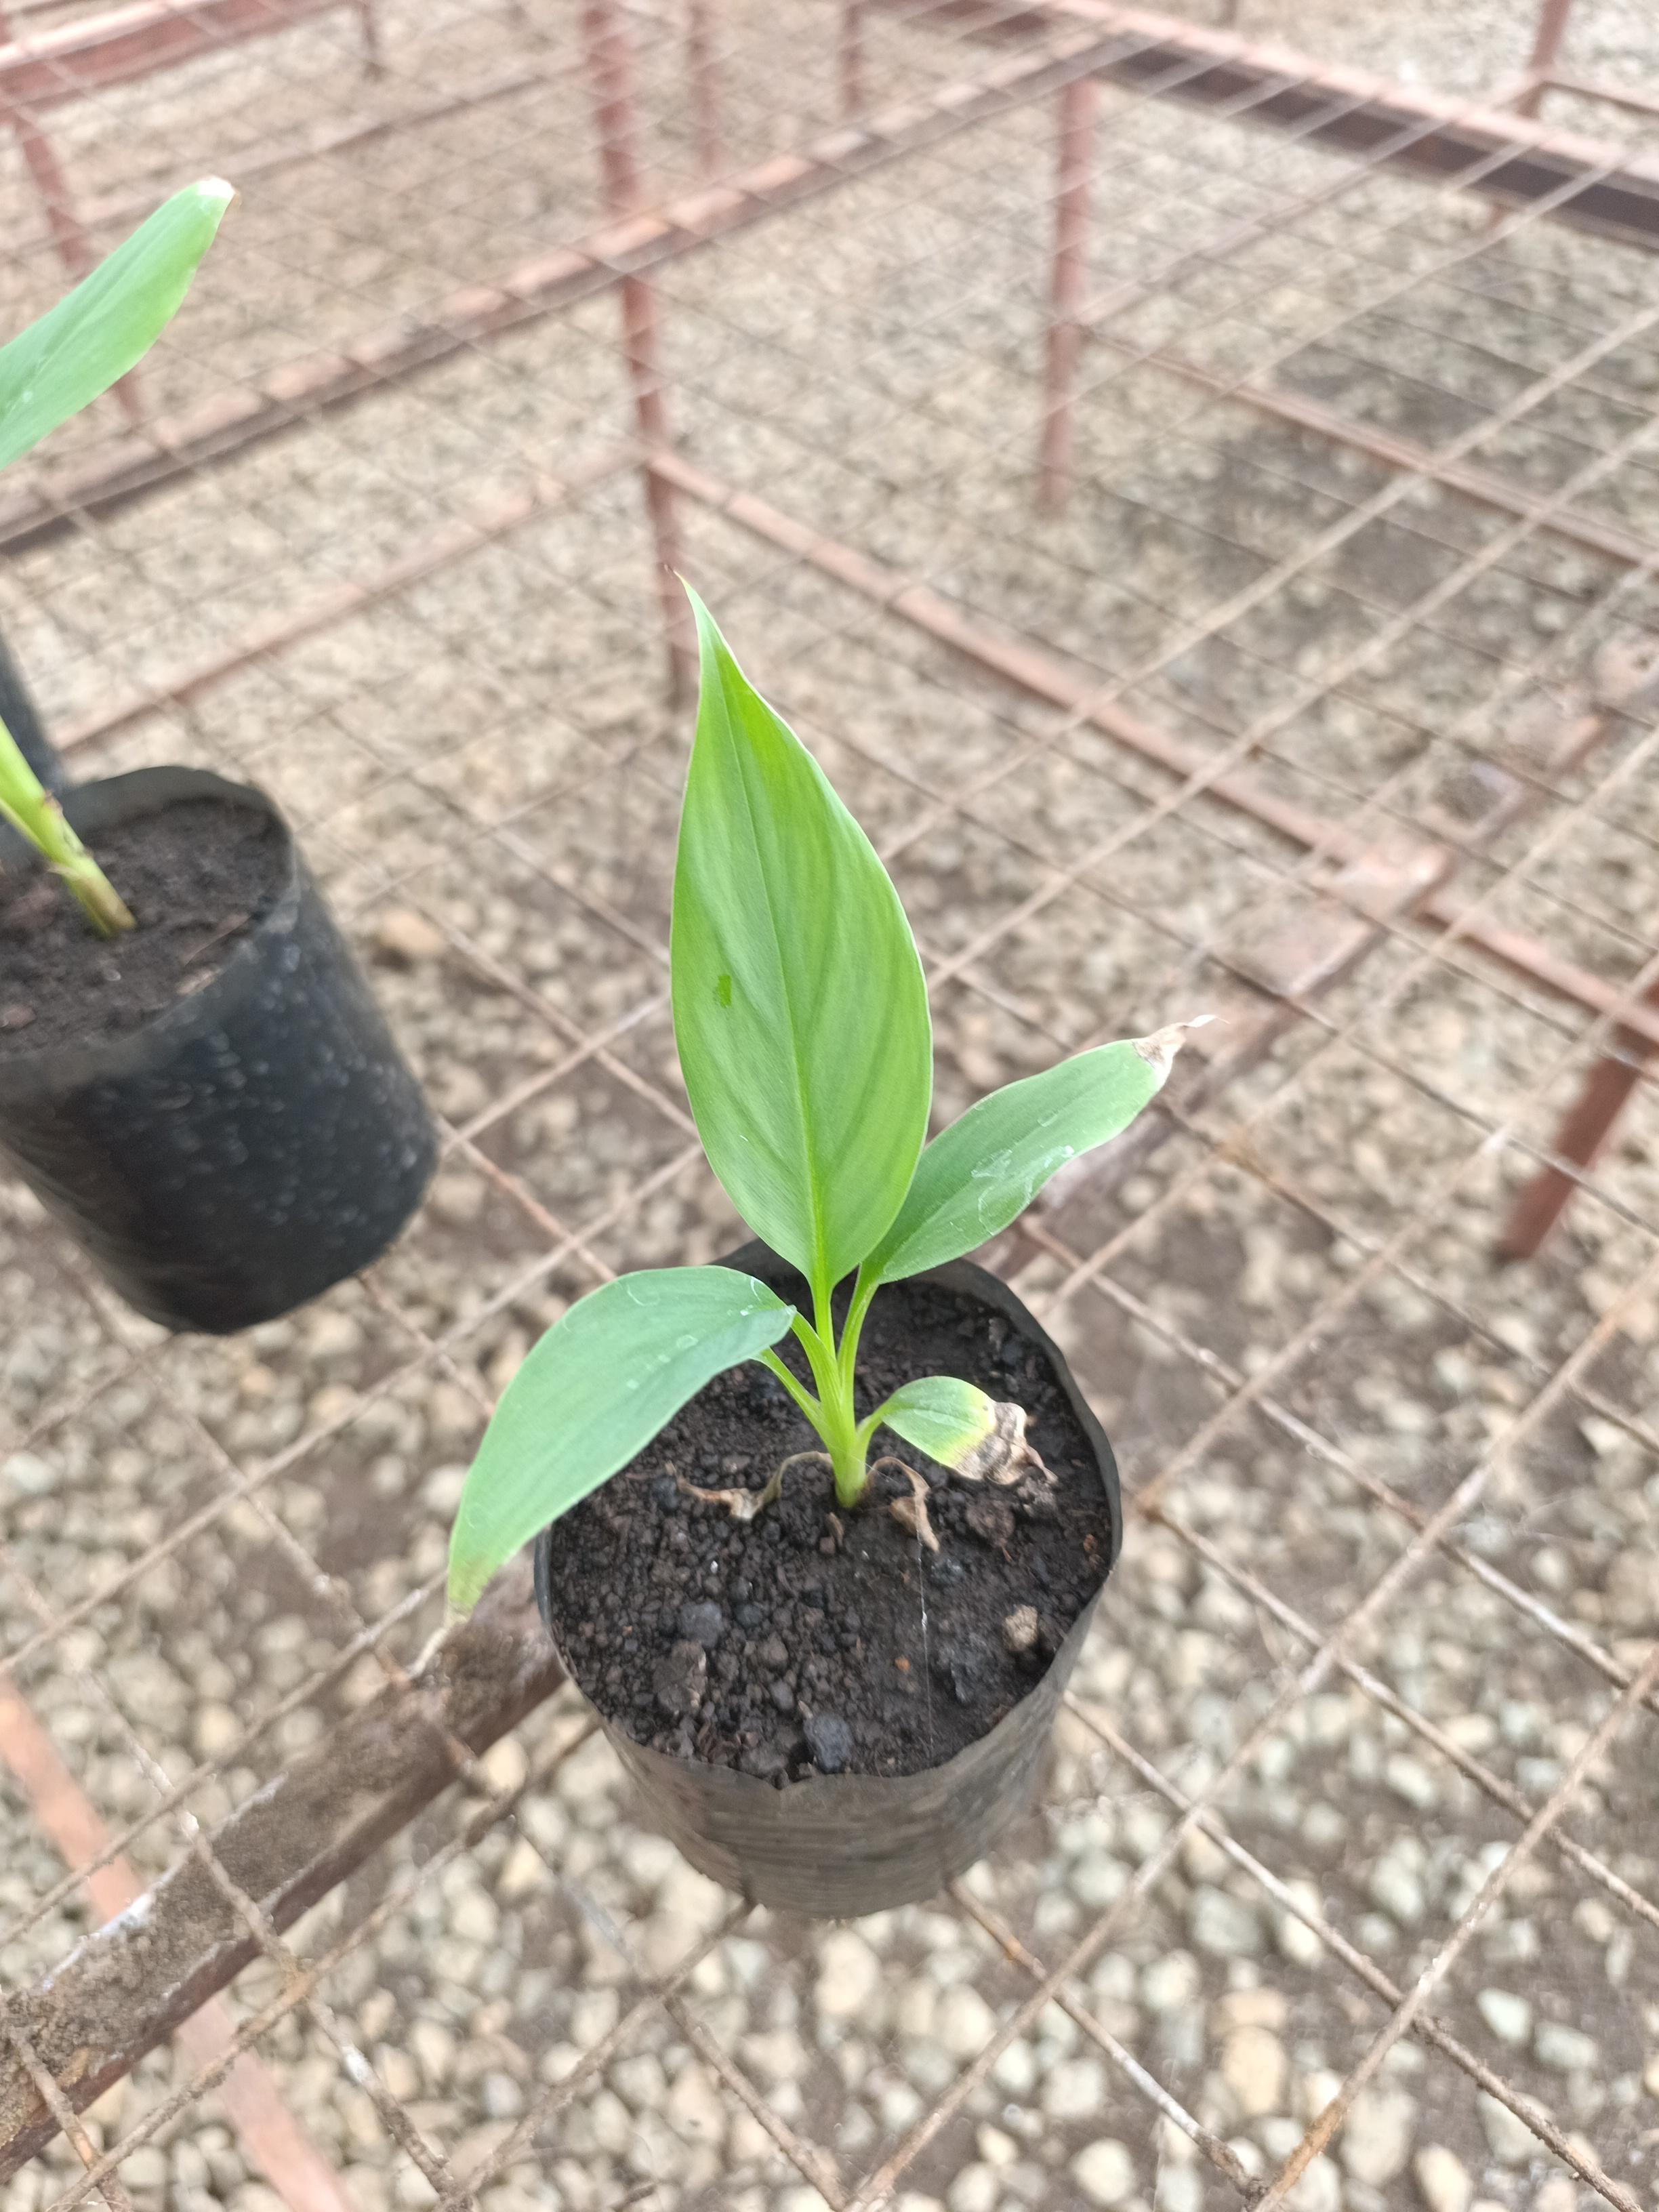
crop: banana
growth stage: vegetative
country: Tanzania
